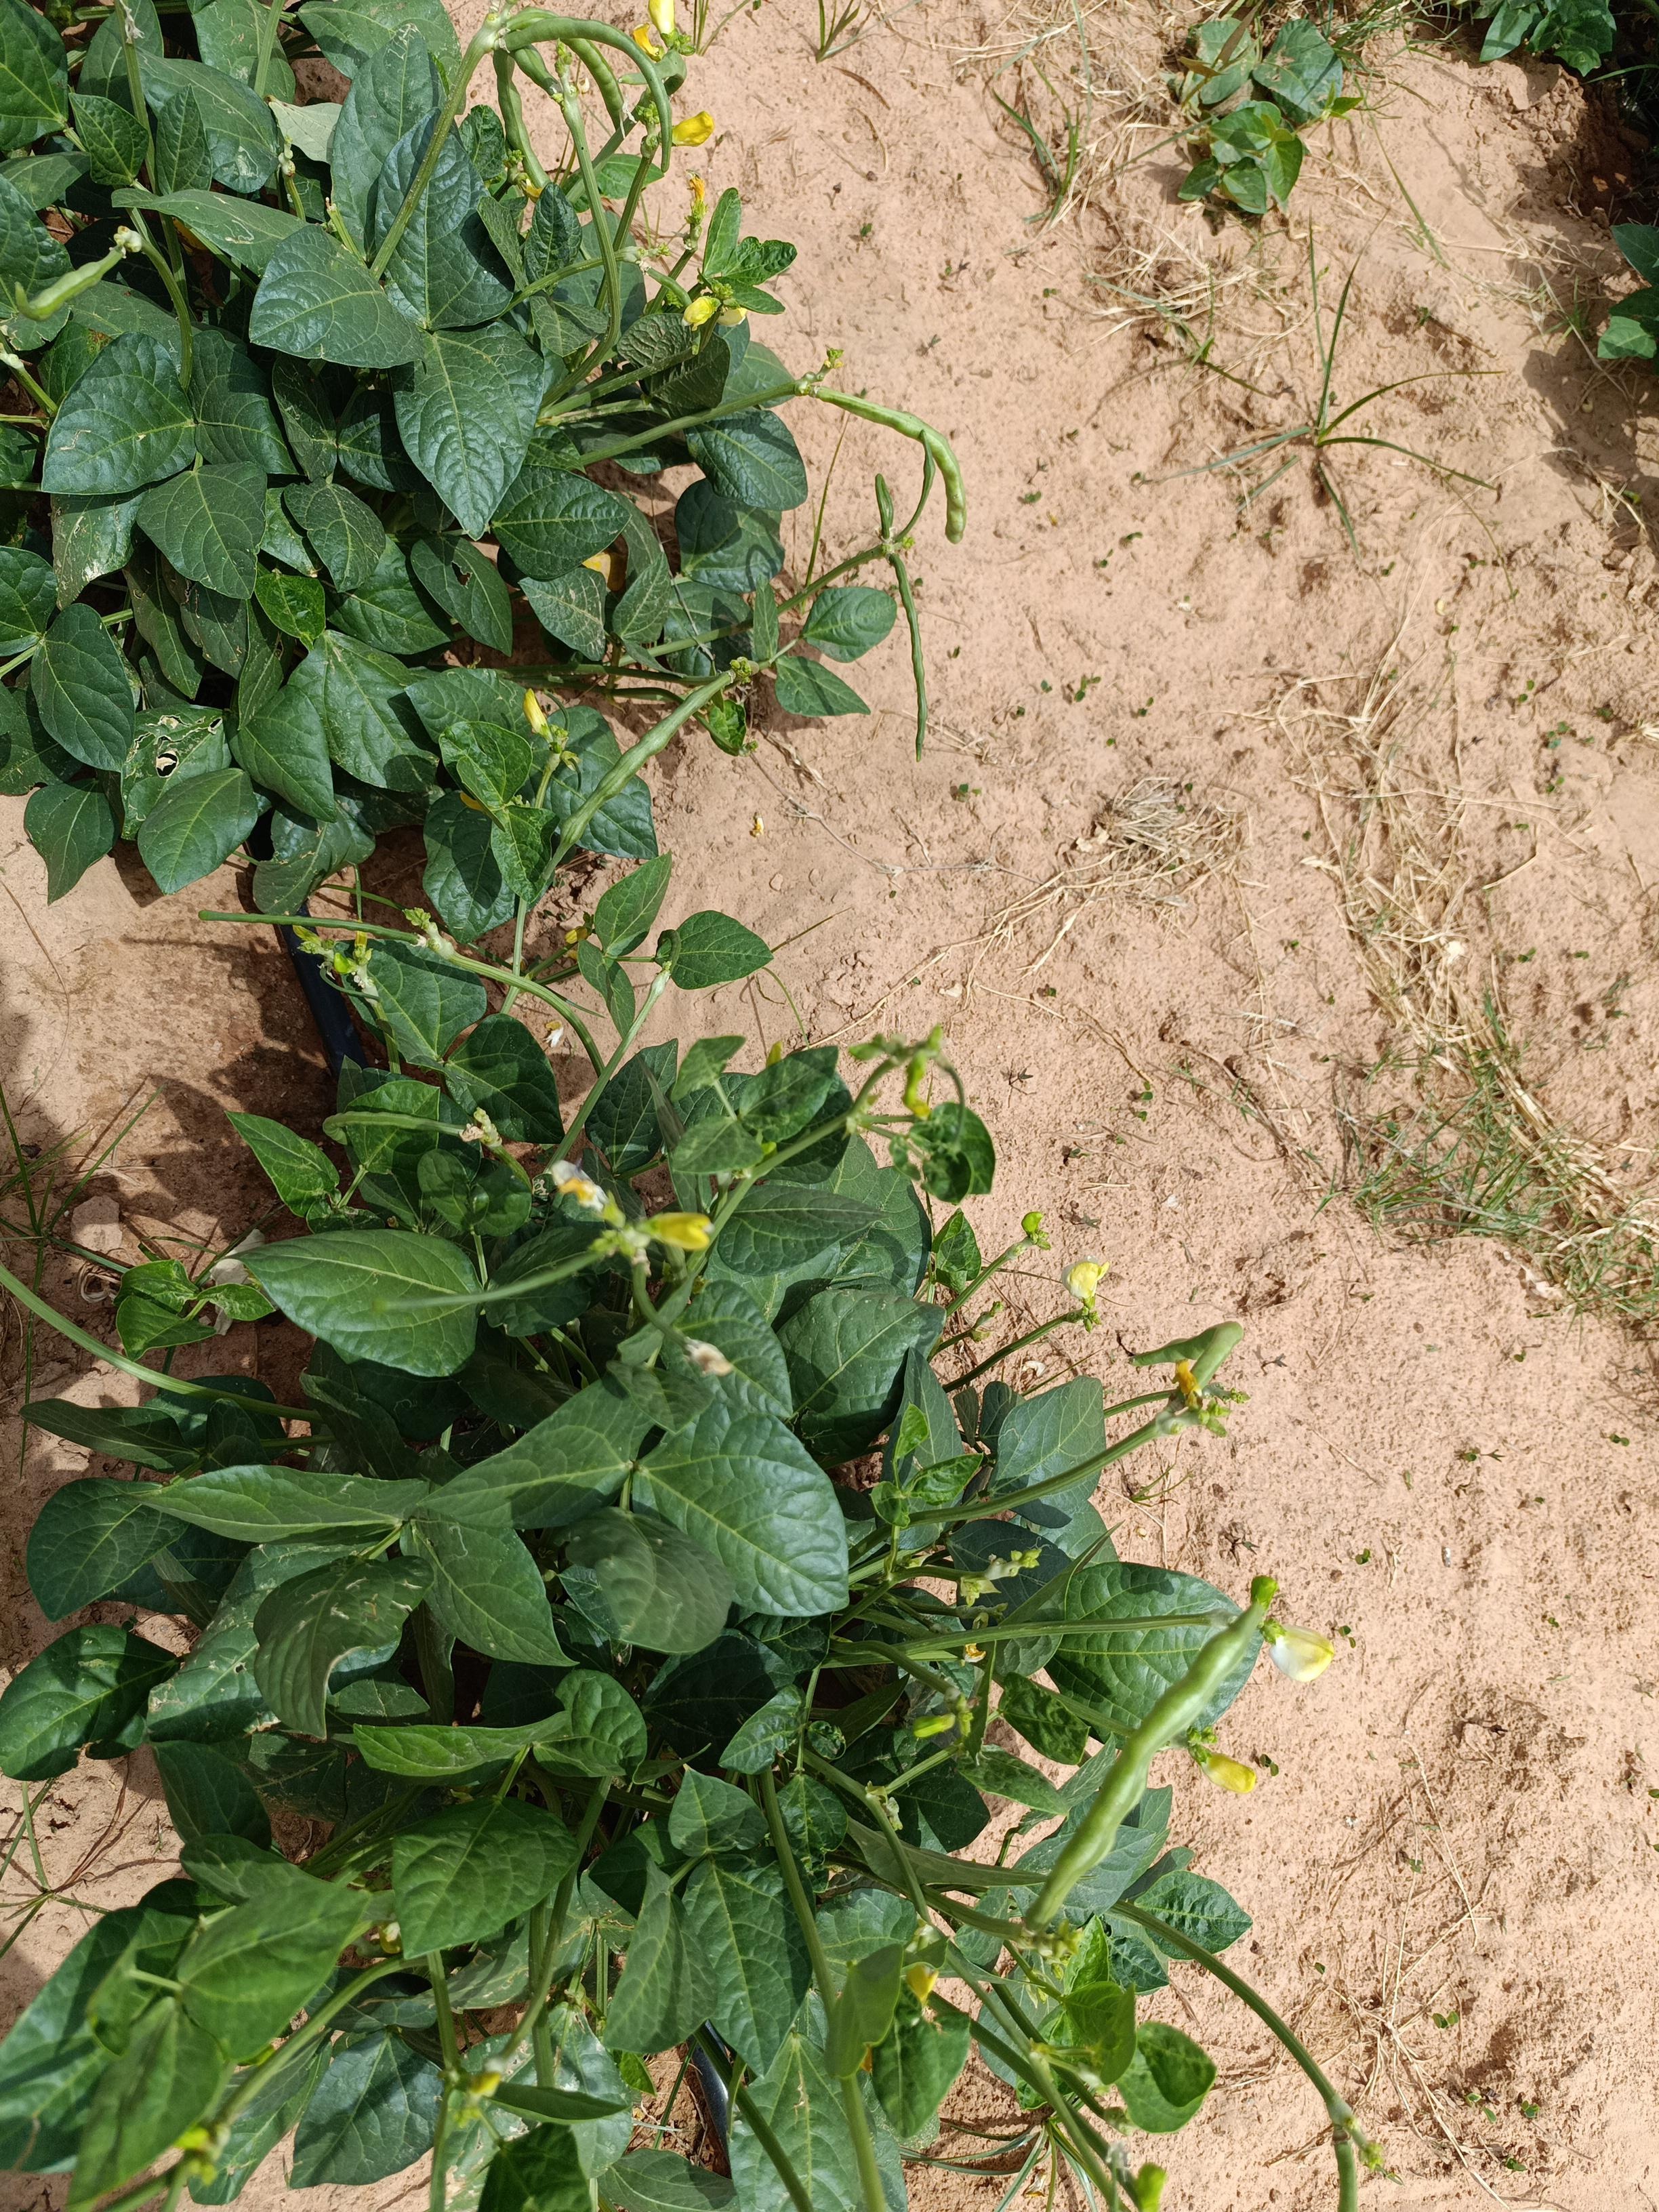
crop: cowpea
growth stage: development pod
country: Nigeria
